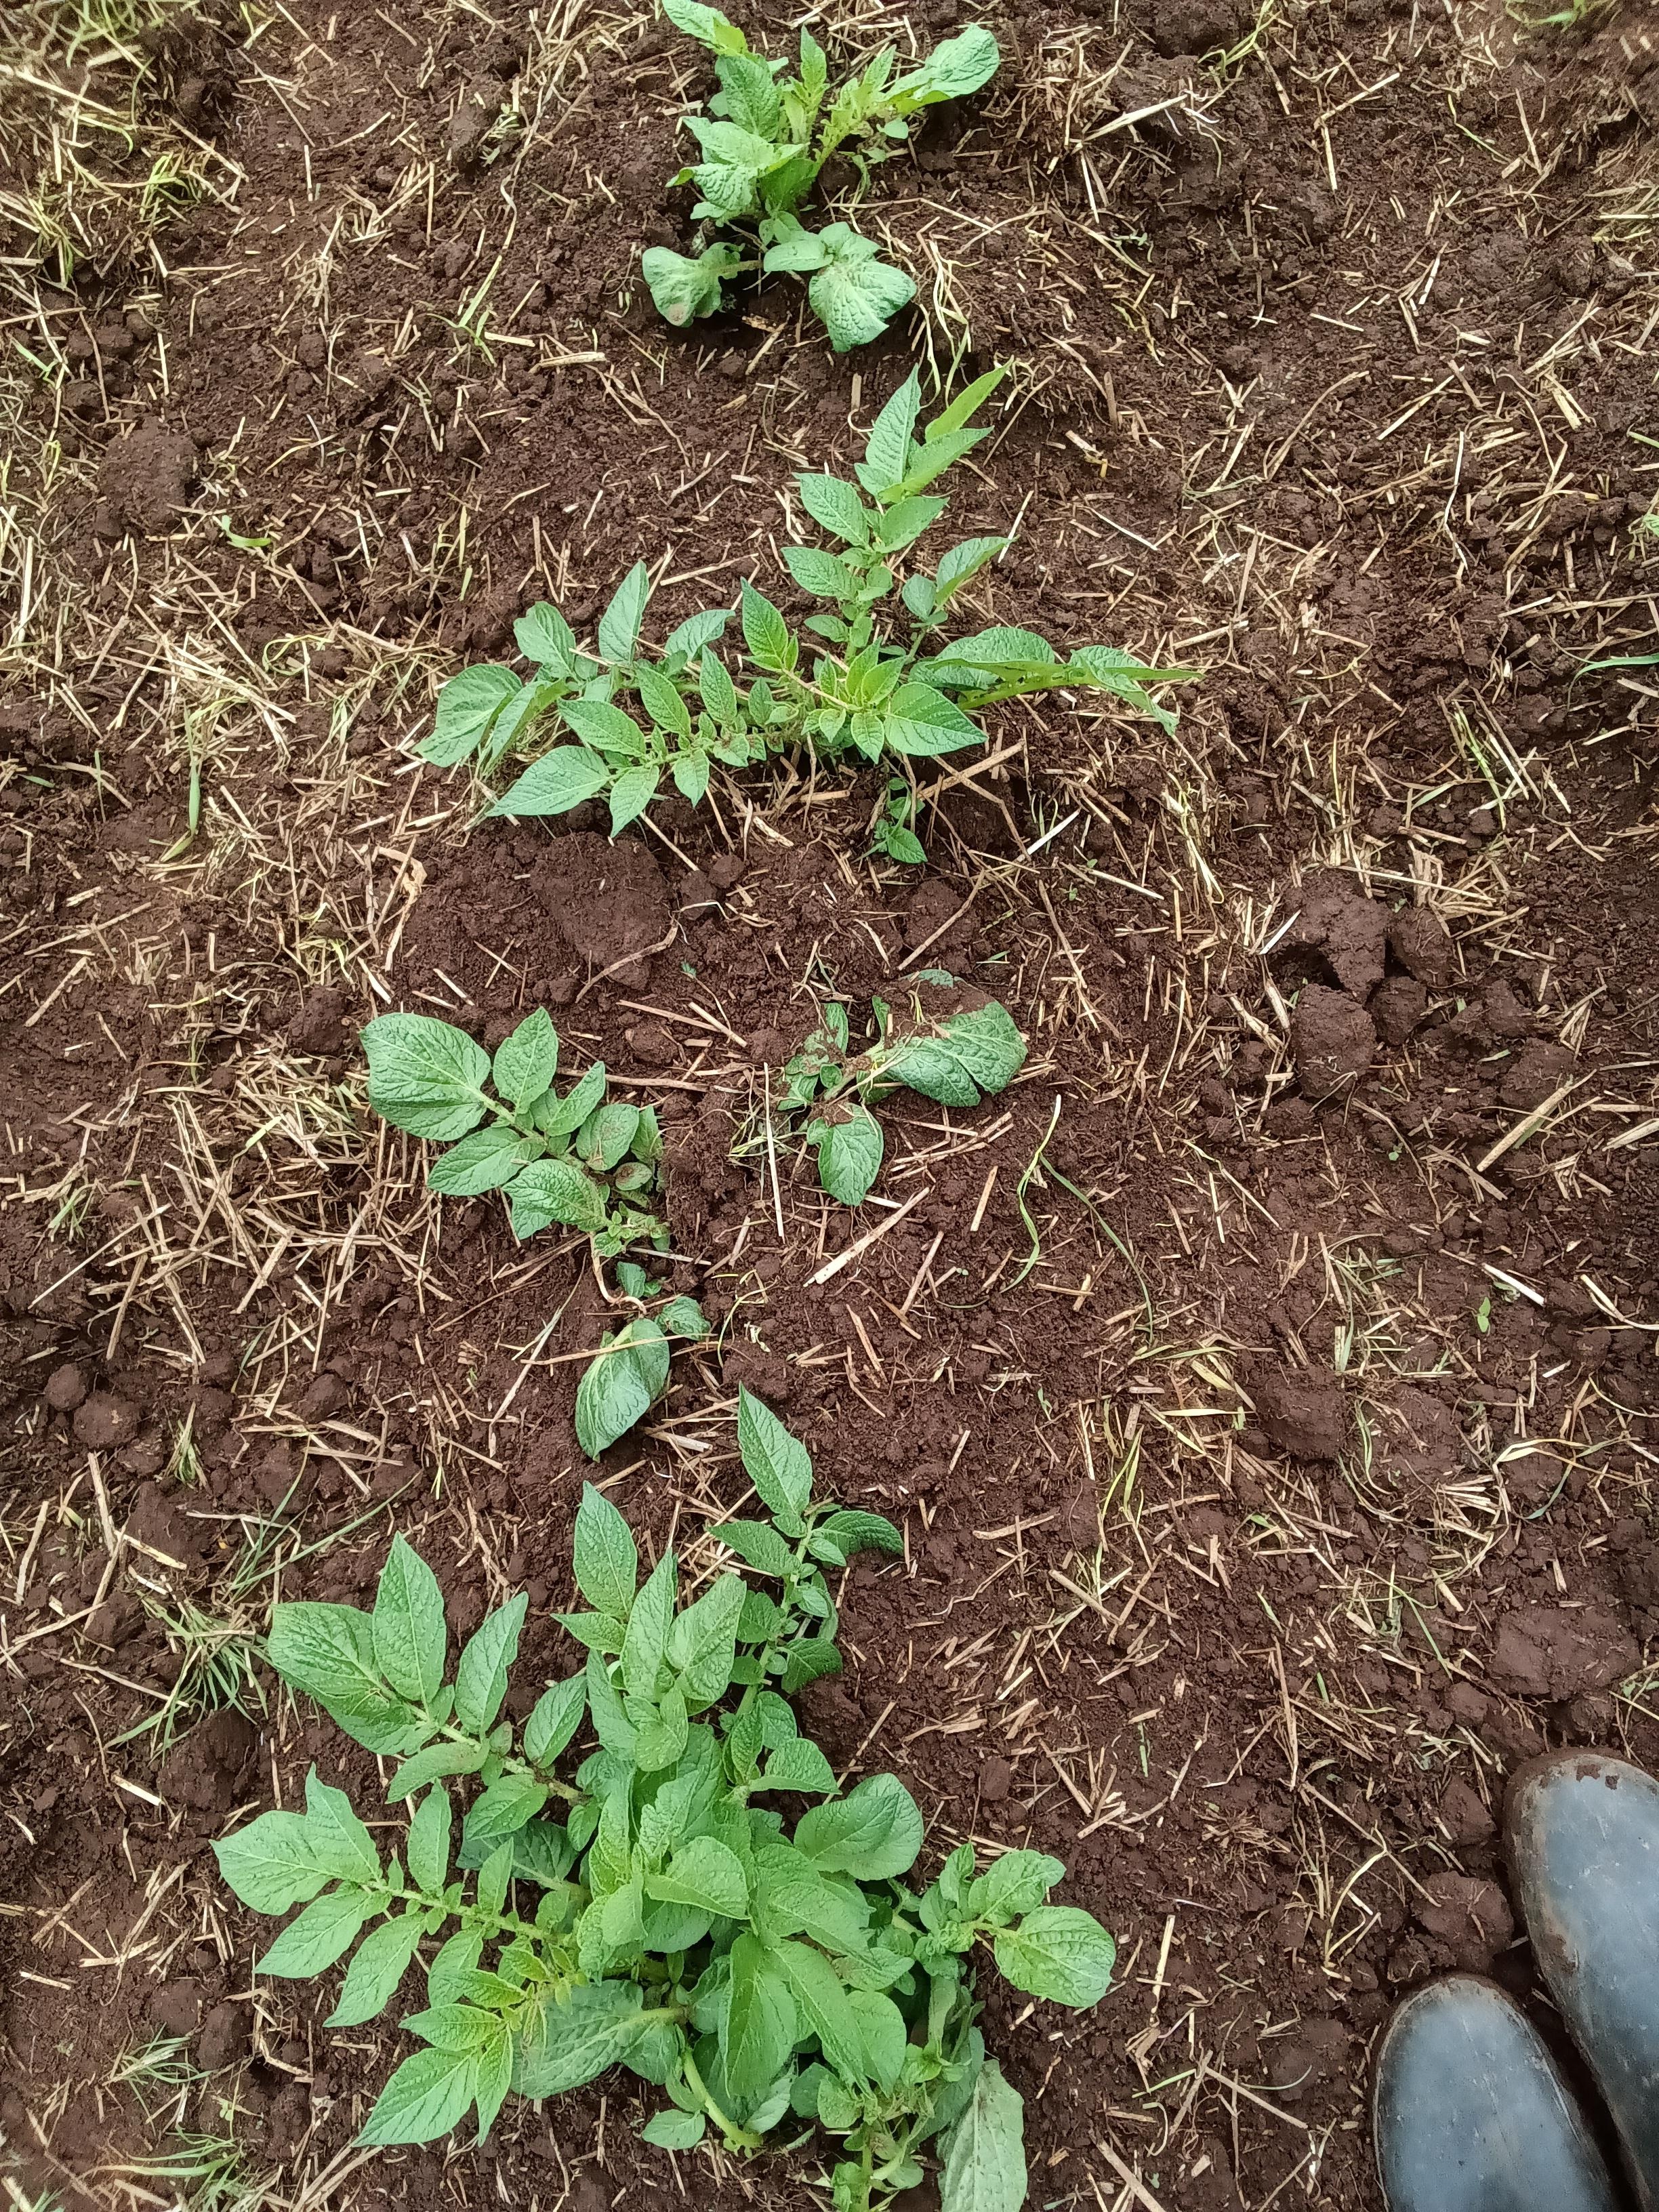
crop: potato
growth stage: vegetative
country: Kenya
